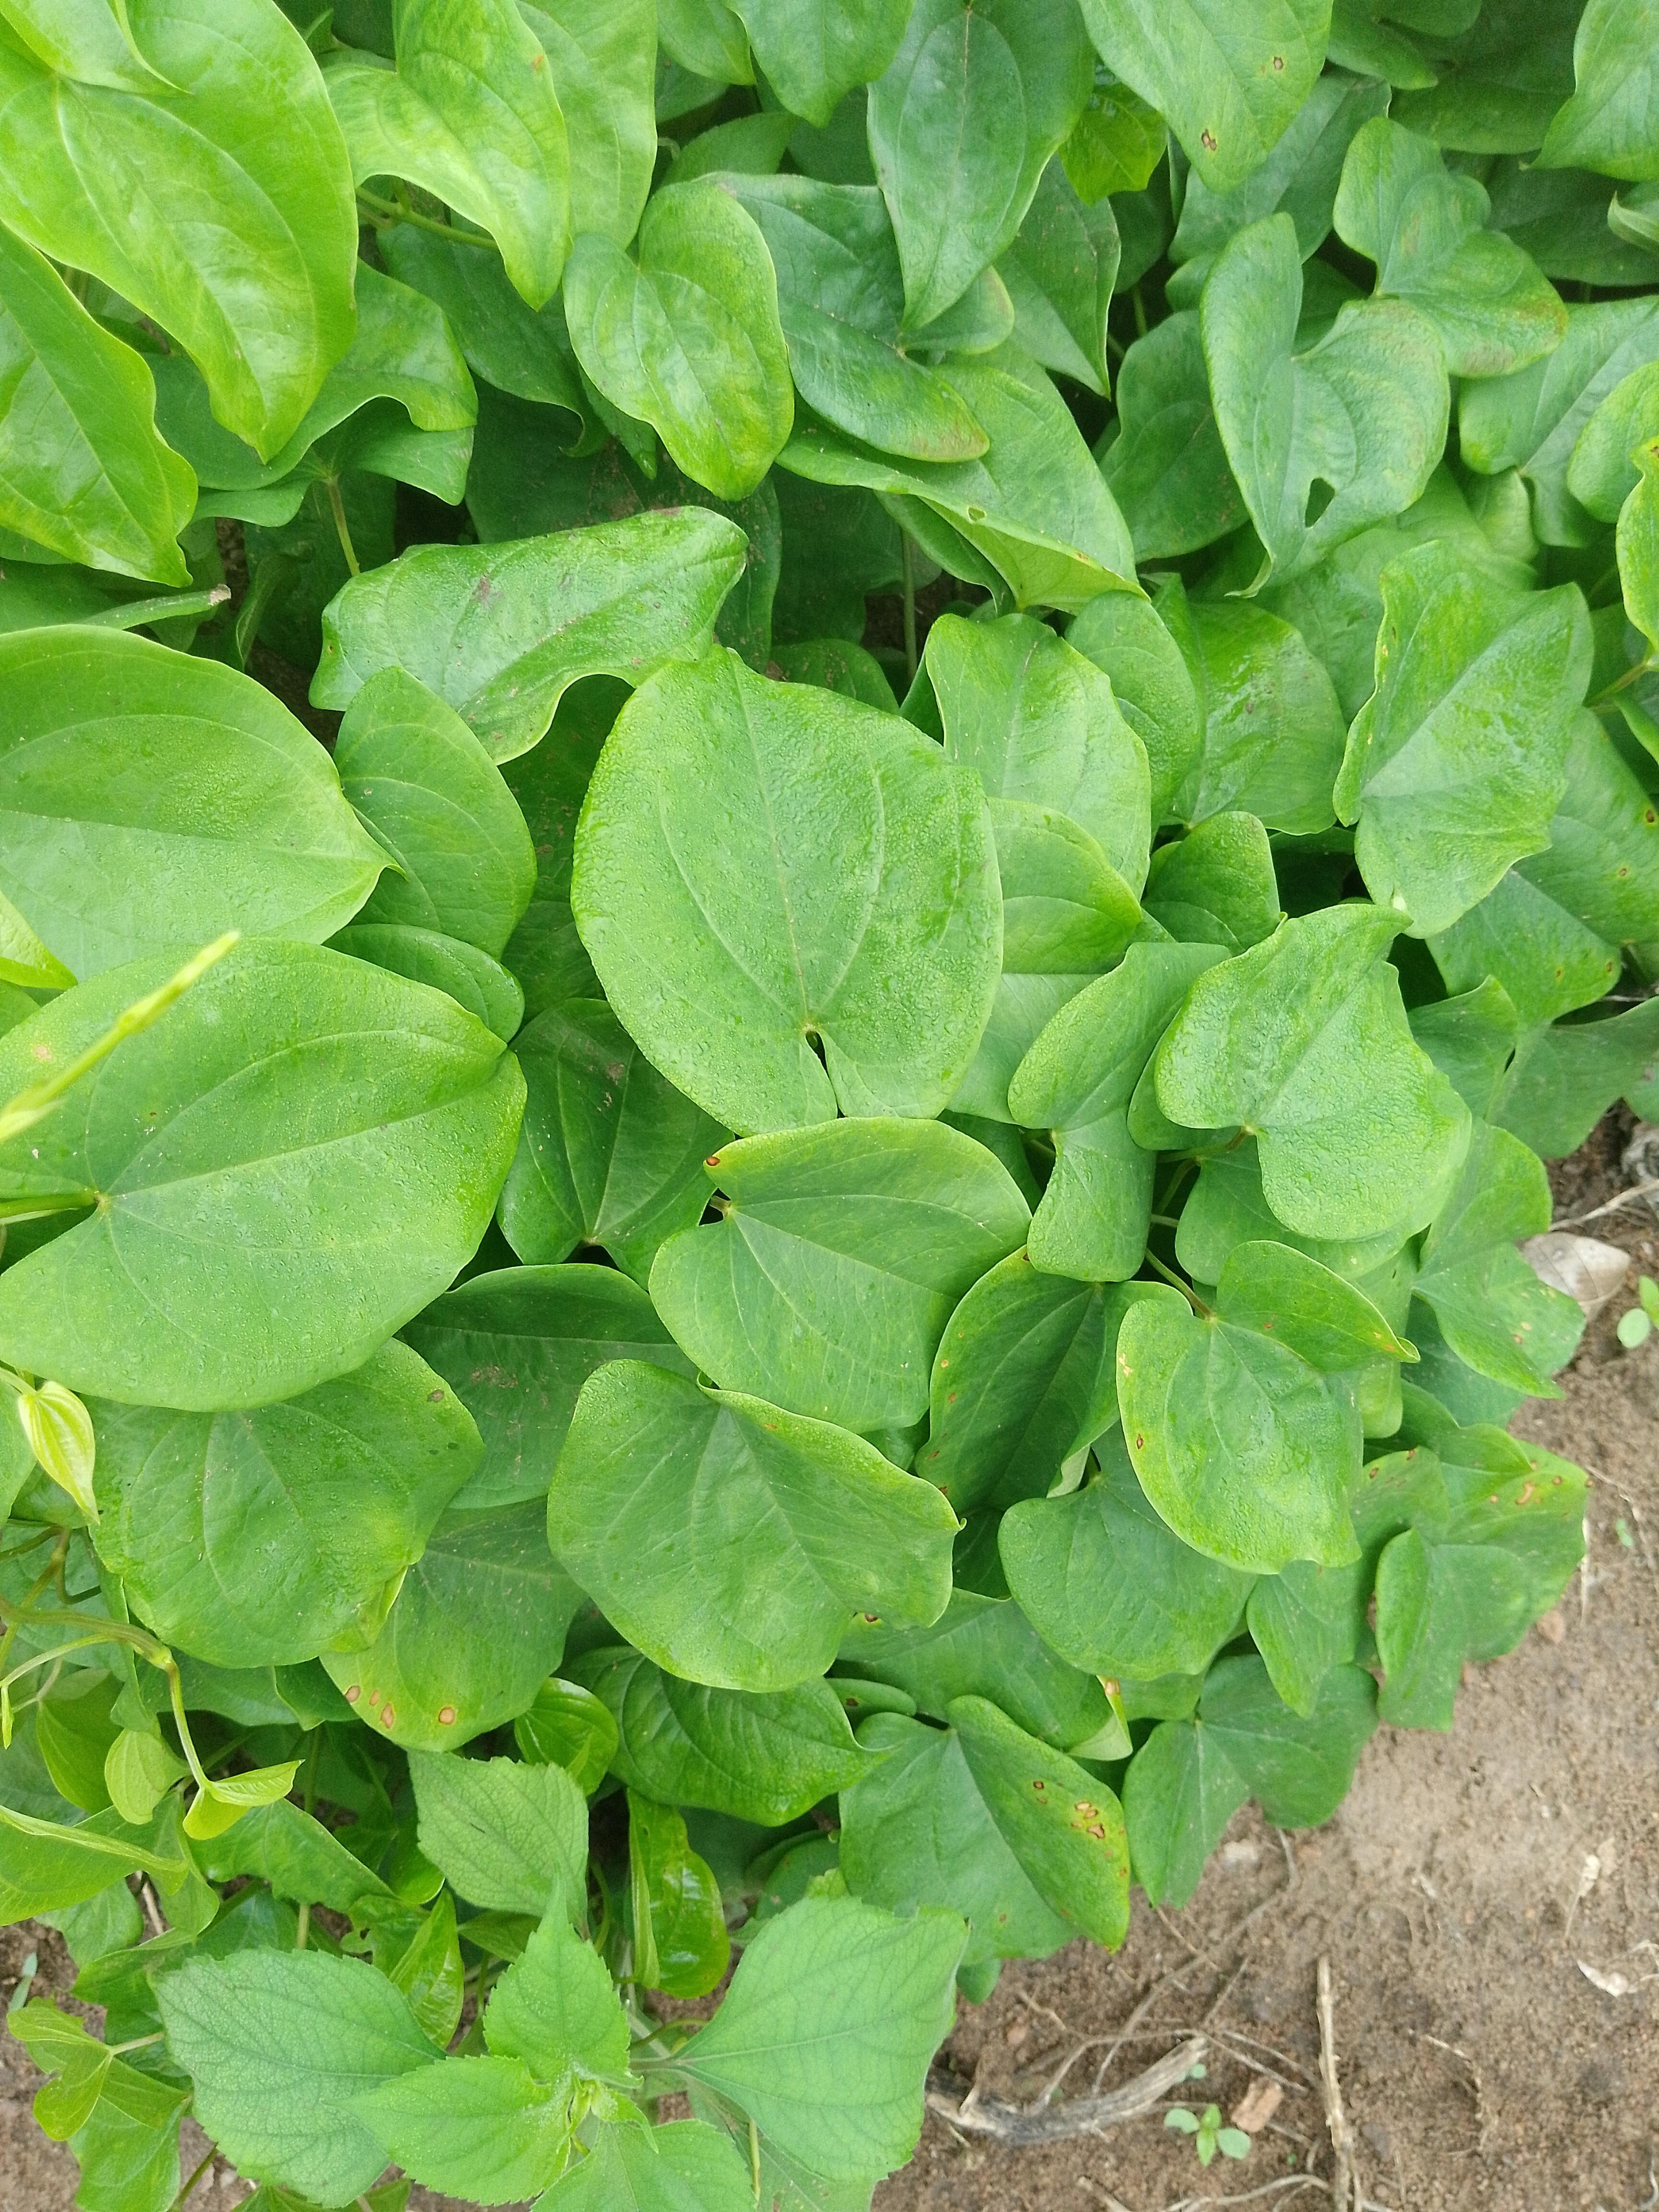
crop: yam
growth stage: vegetative
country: Nigeria
